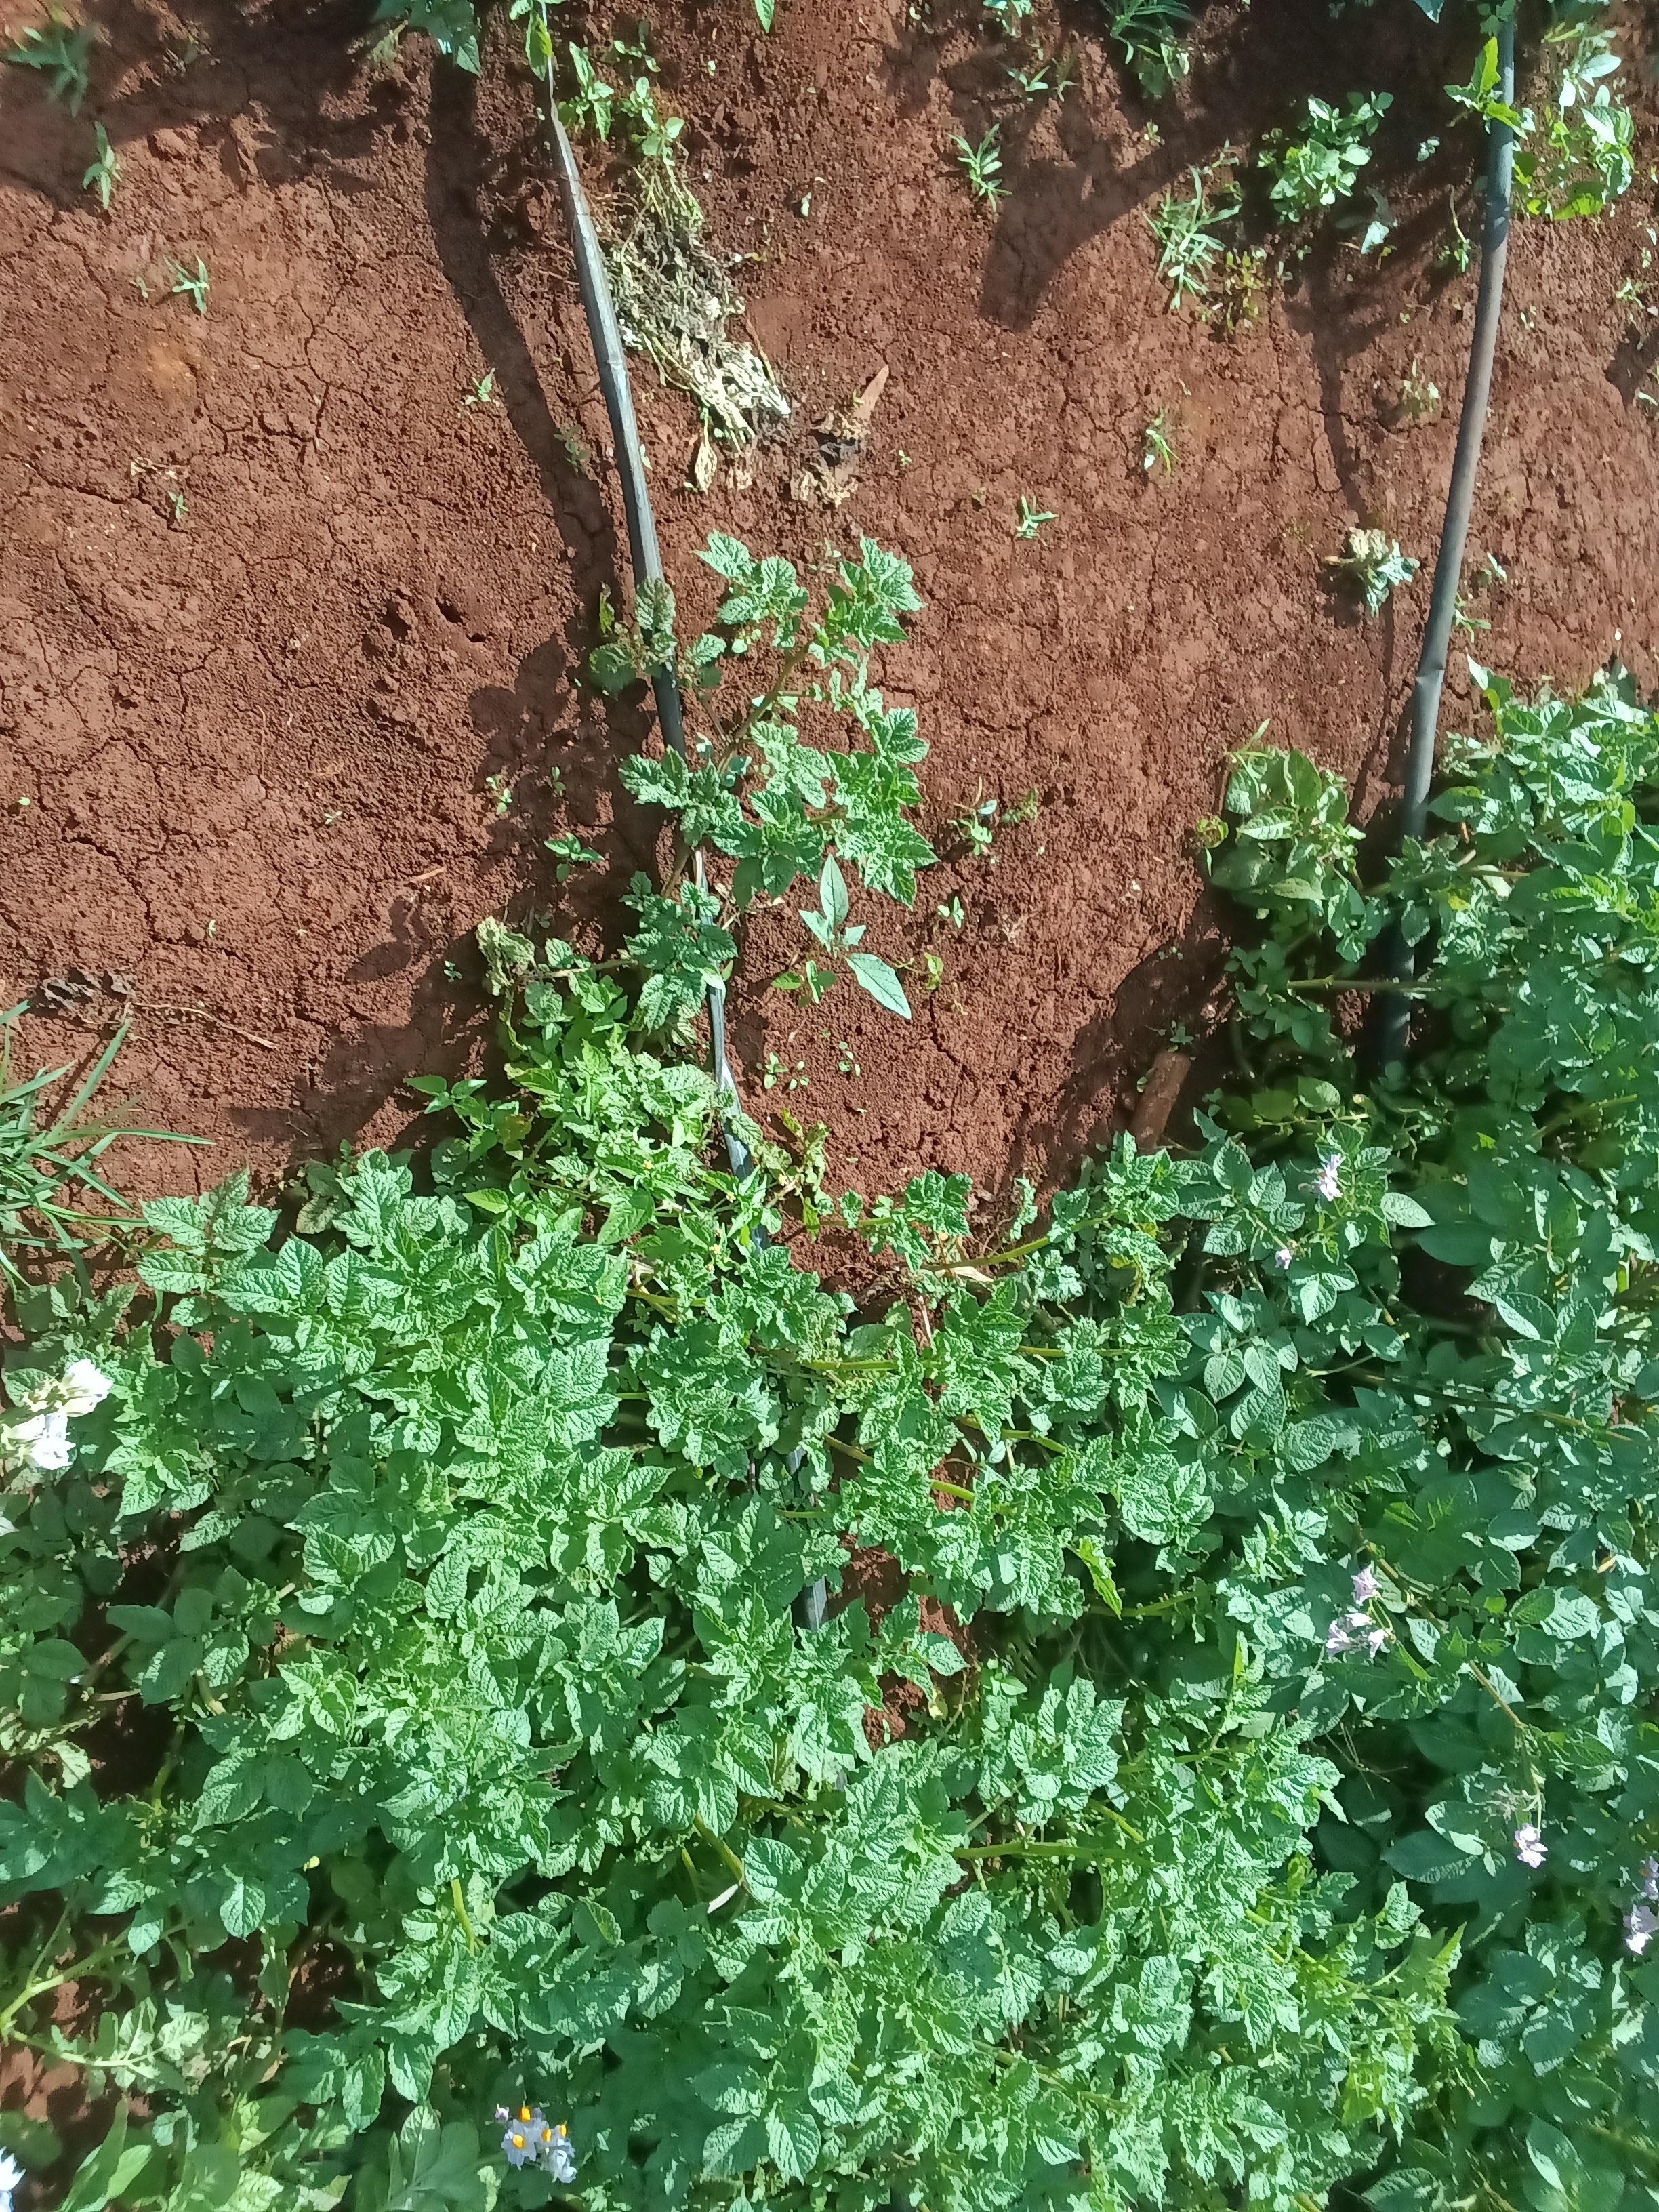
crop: potato
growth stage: vegetative
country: Kenya
